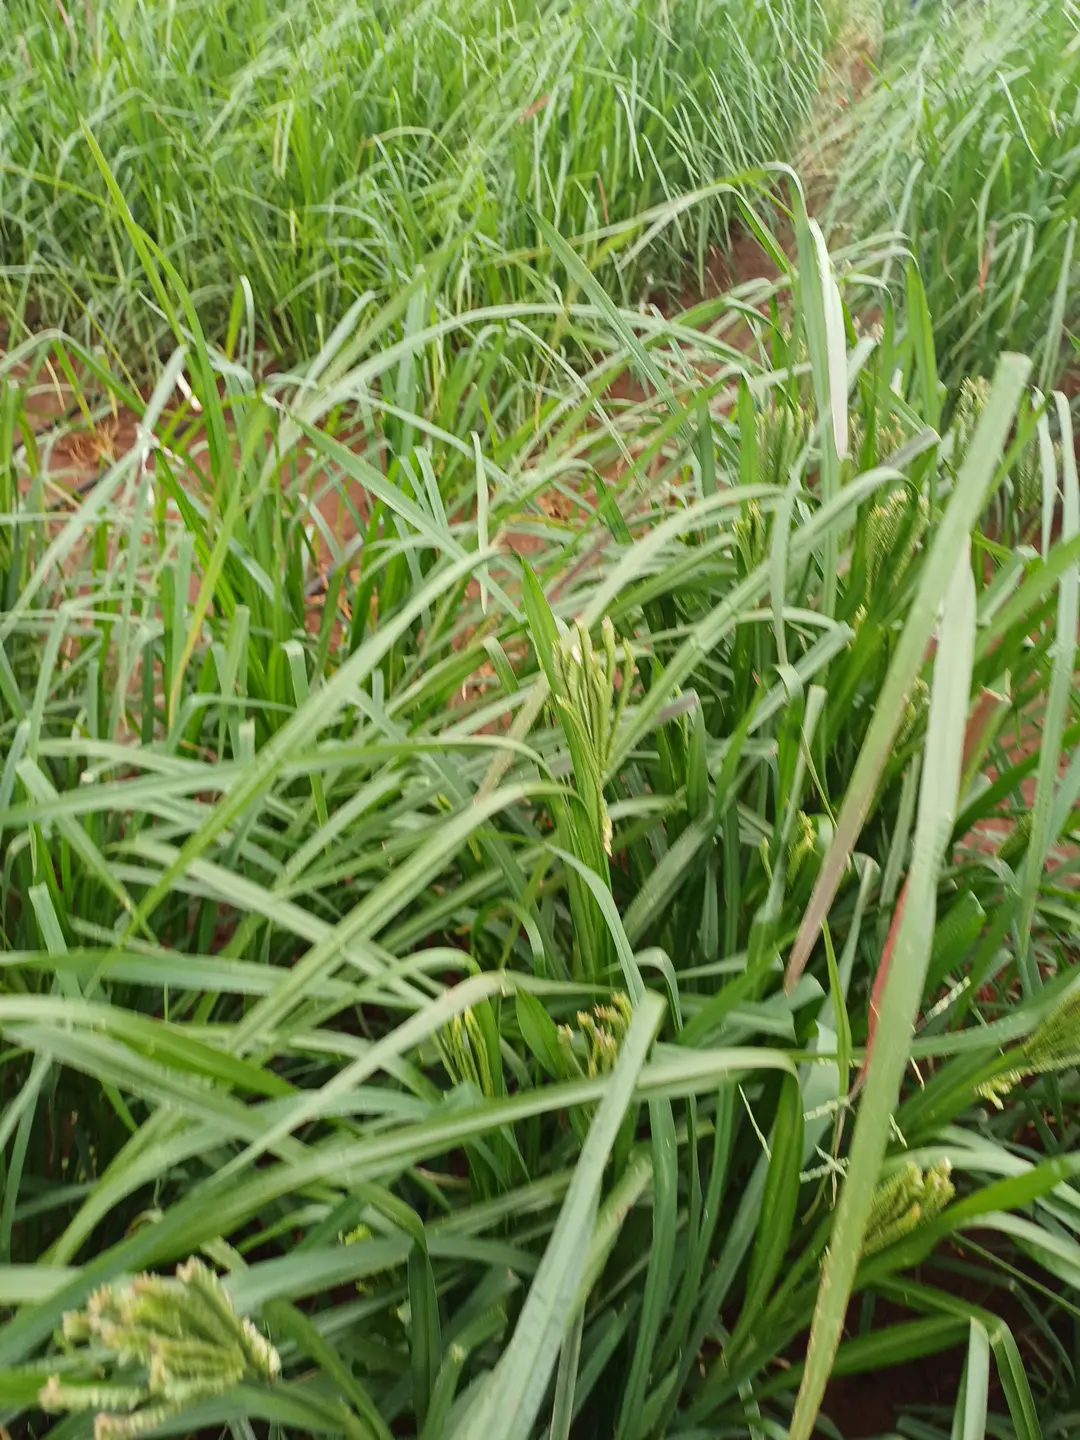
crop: finger millet
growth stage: heading tuber
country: Kenya
